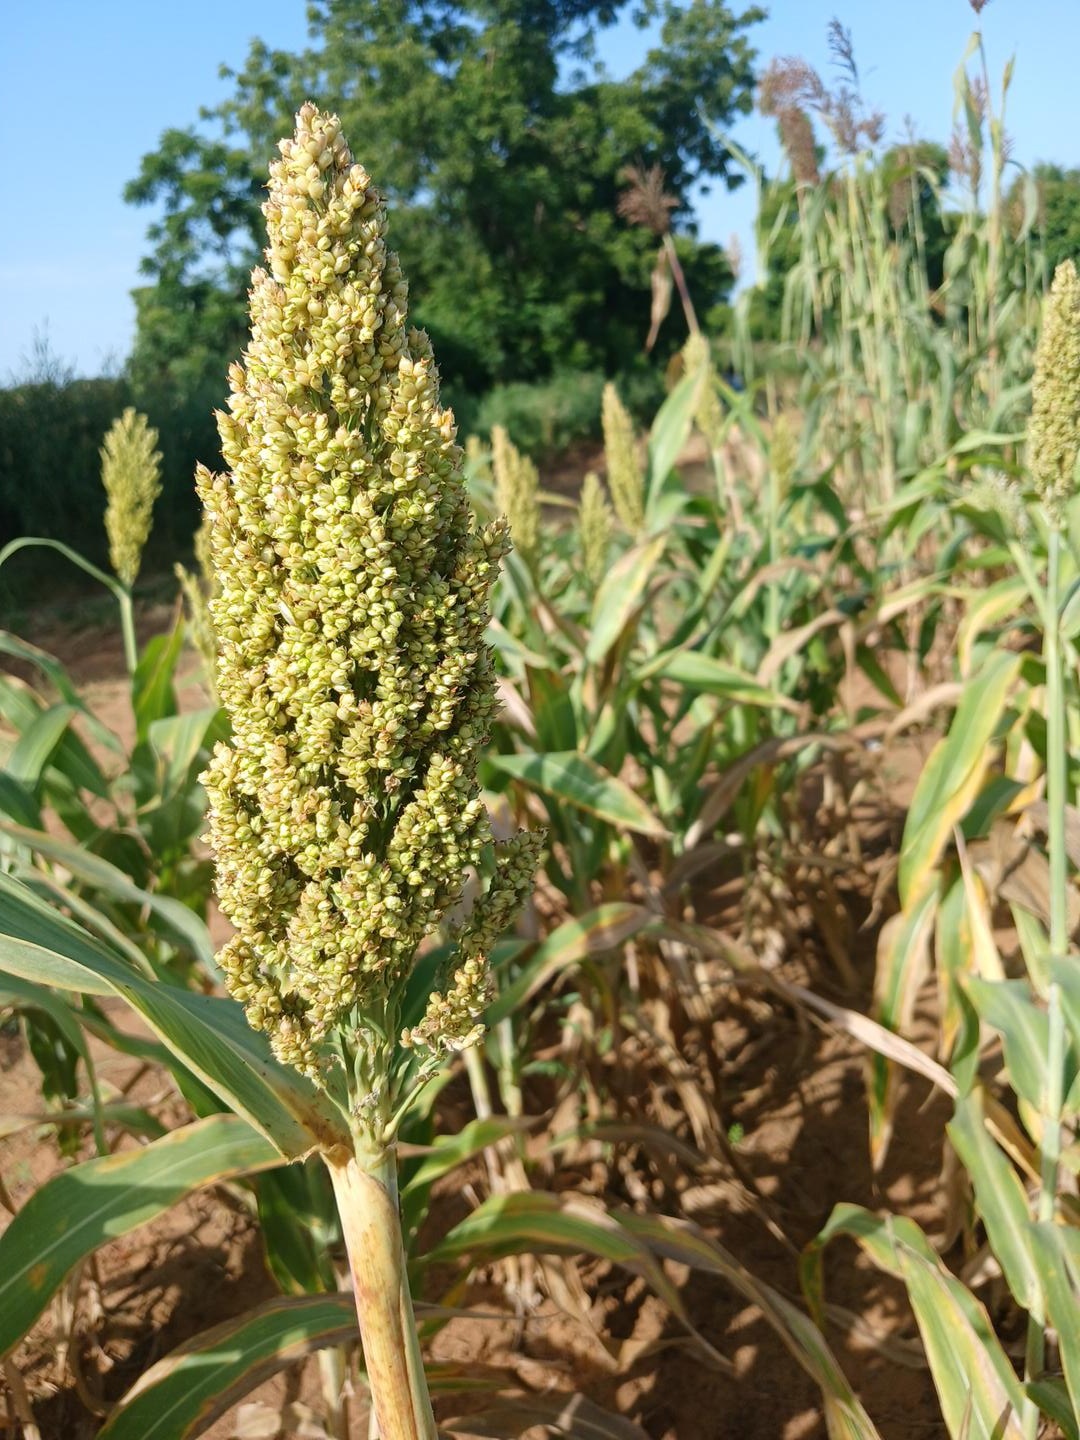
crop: sorghum
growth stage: filling grain
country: Senegal
